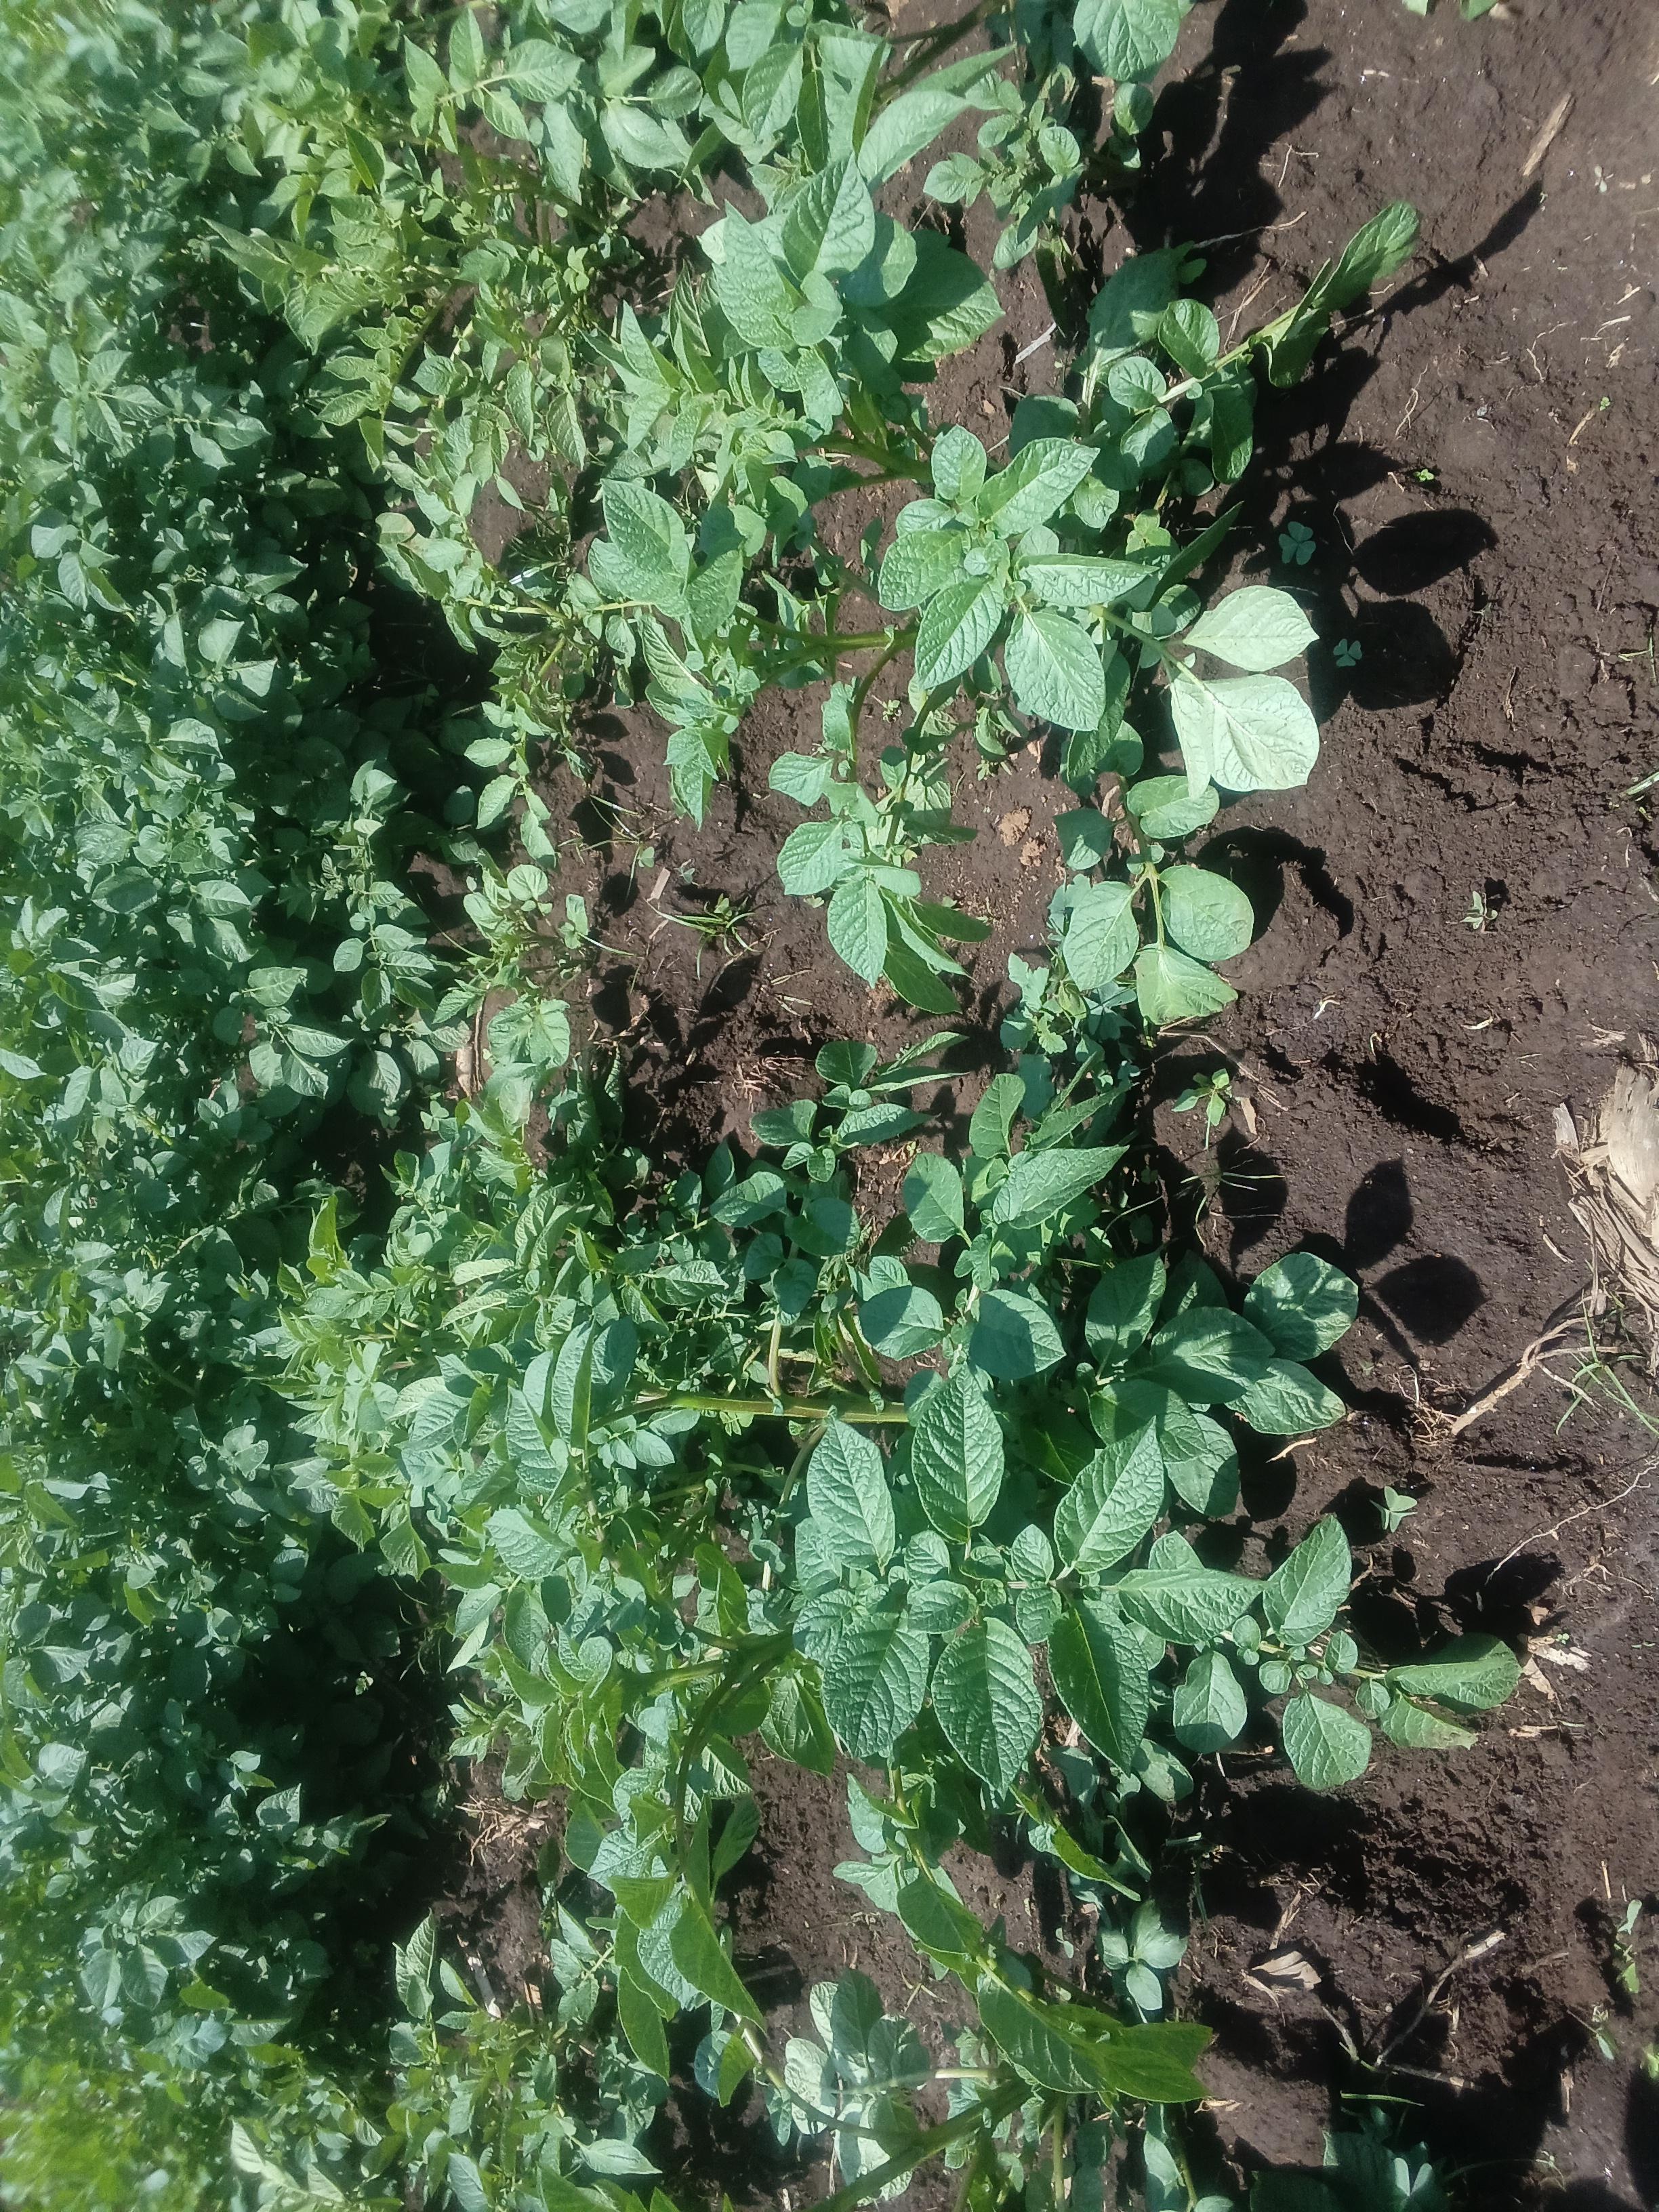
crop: potato
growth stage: vegetative
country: Kenya
